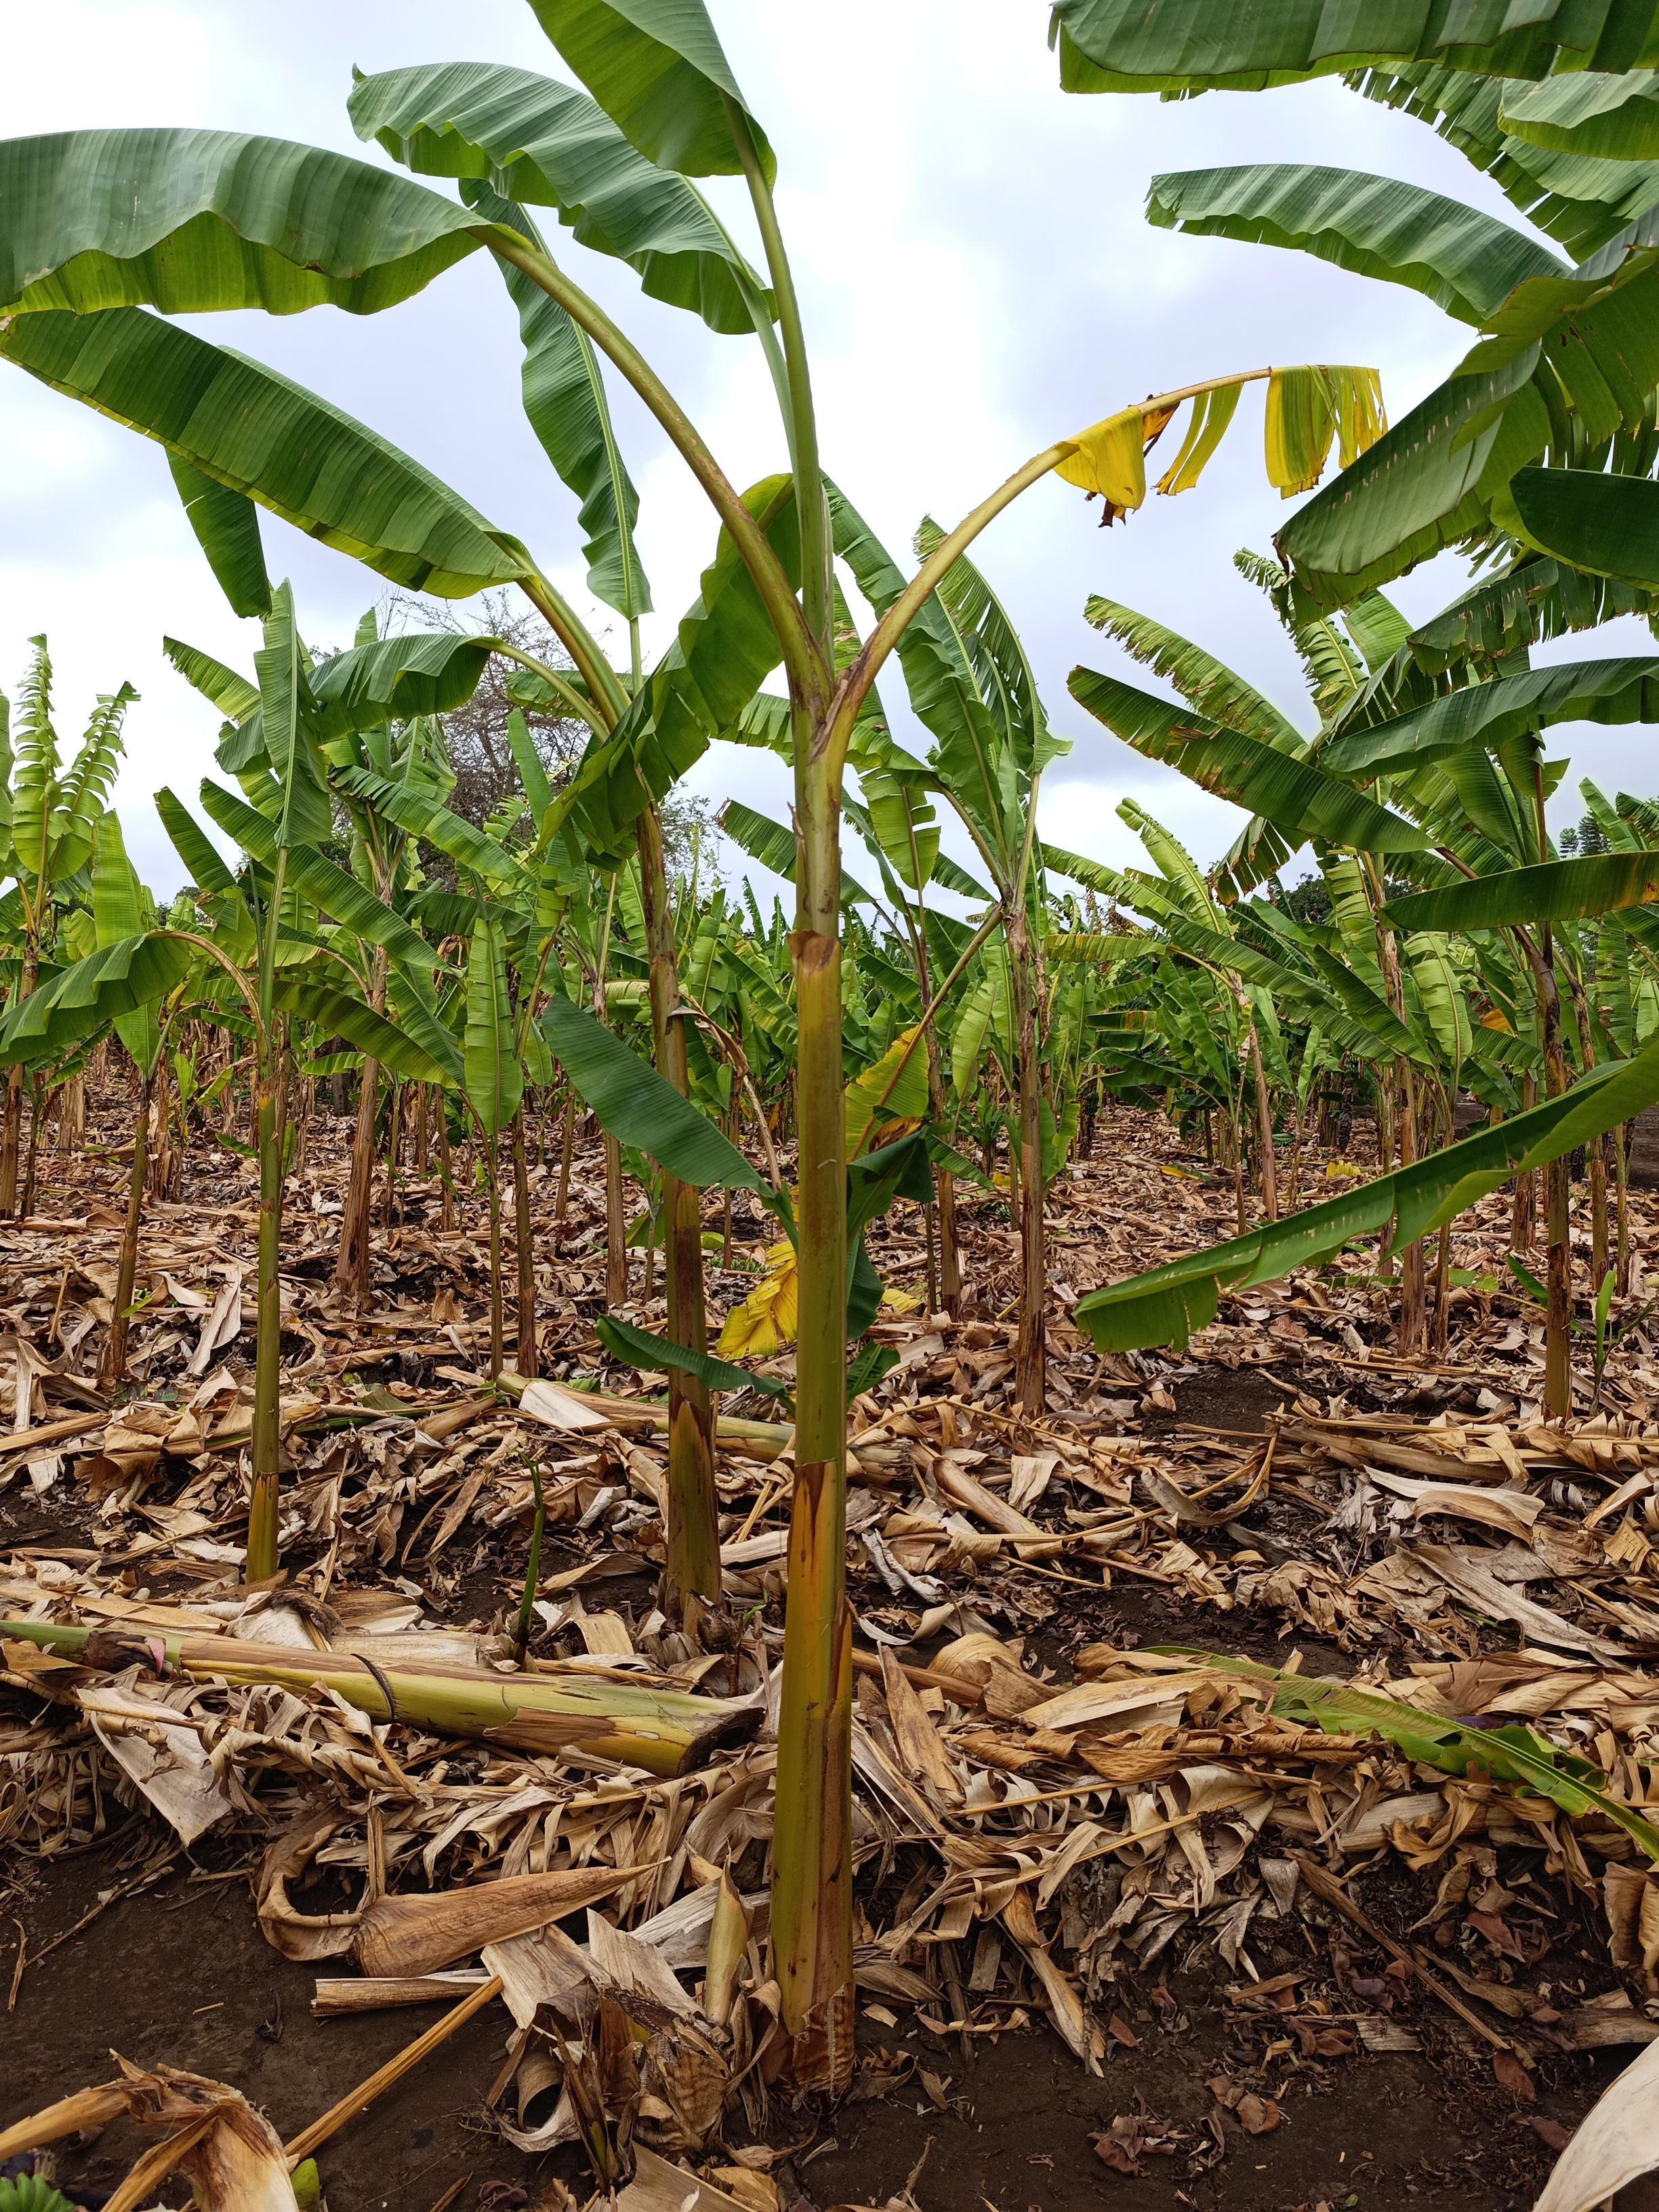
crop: banana
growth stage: vegetative
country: Tanzania
